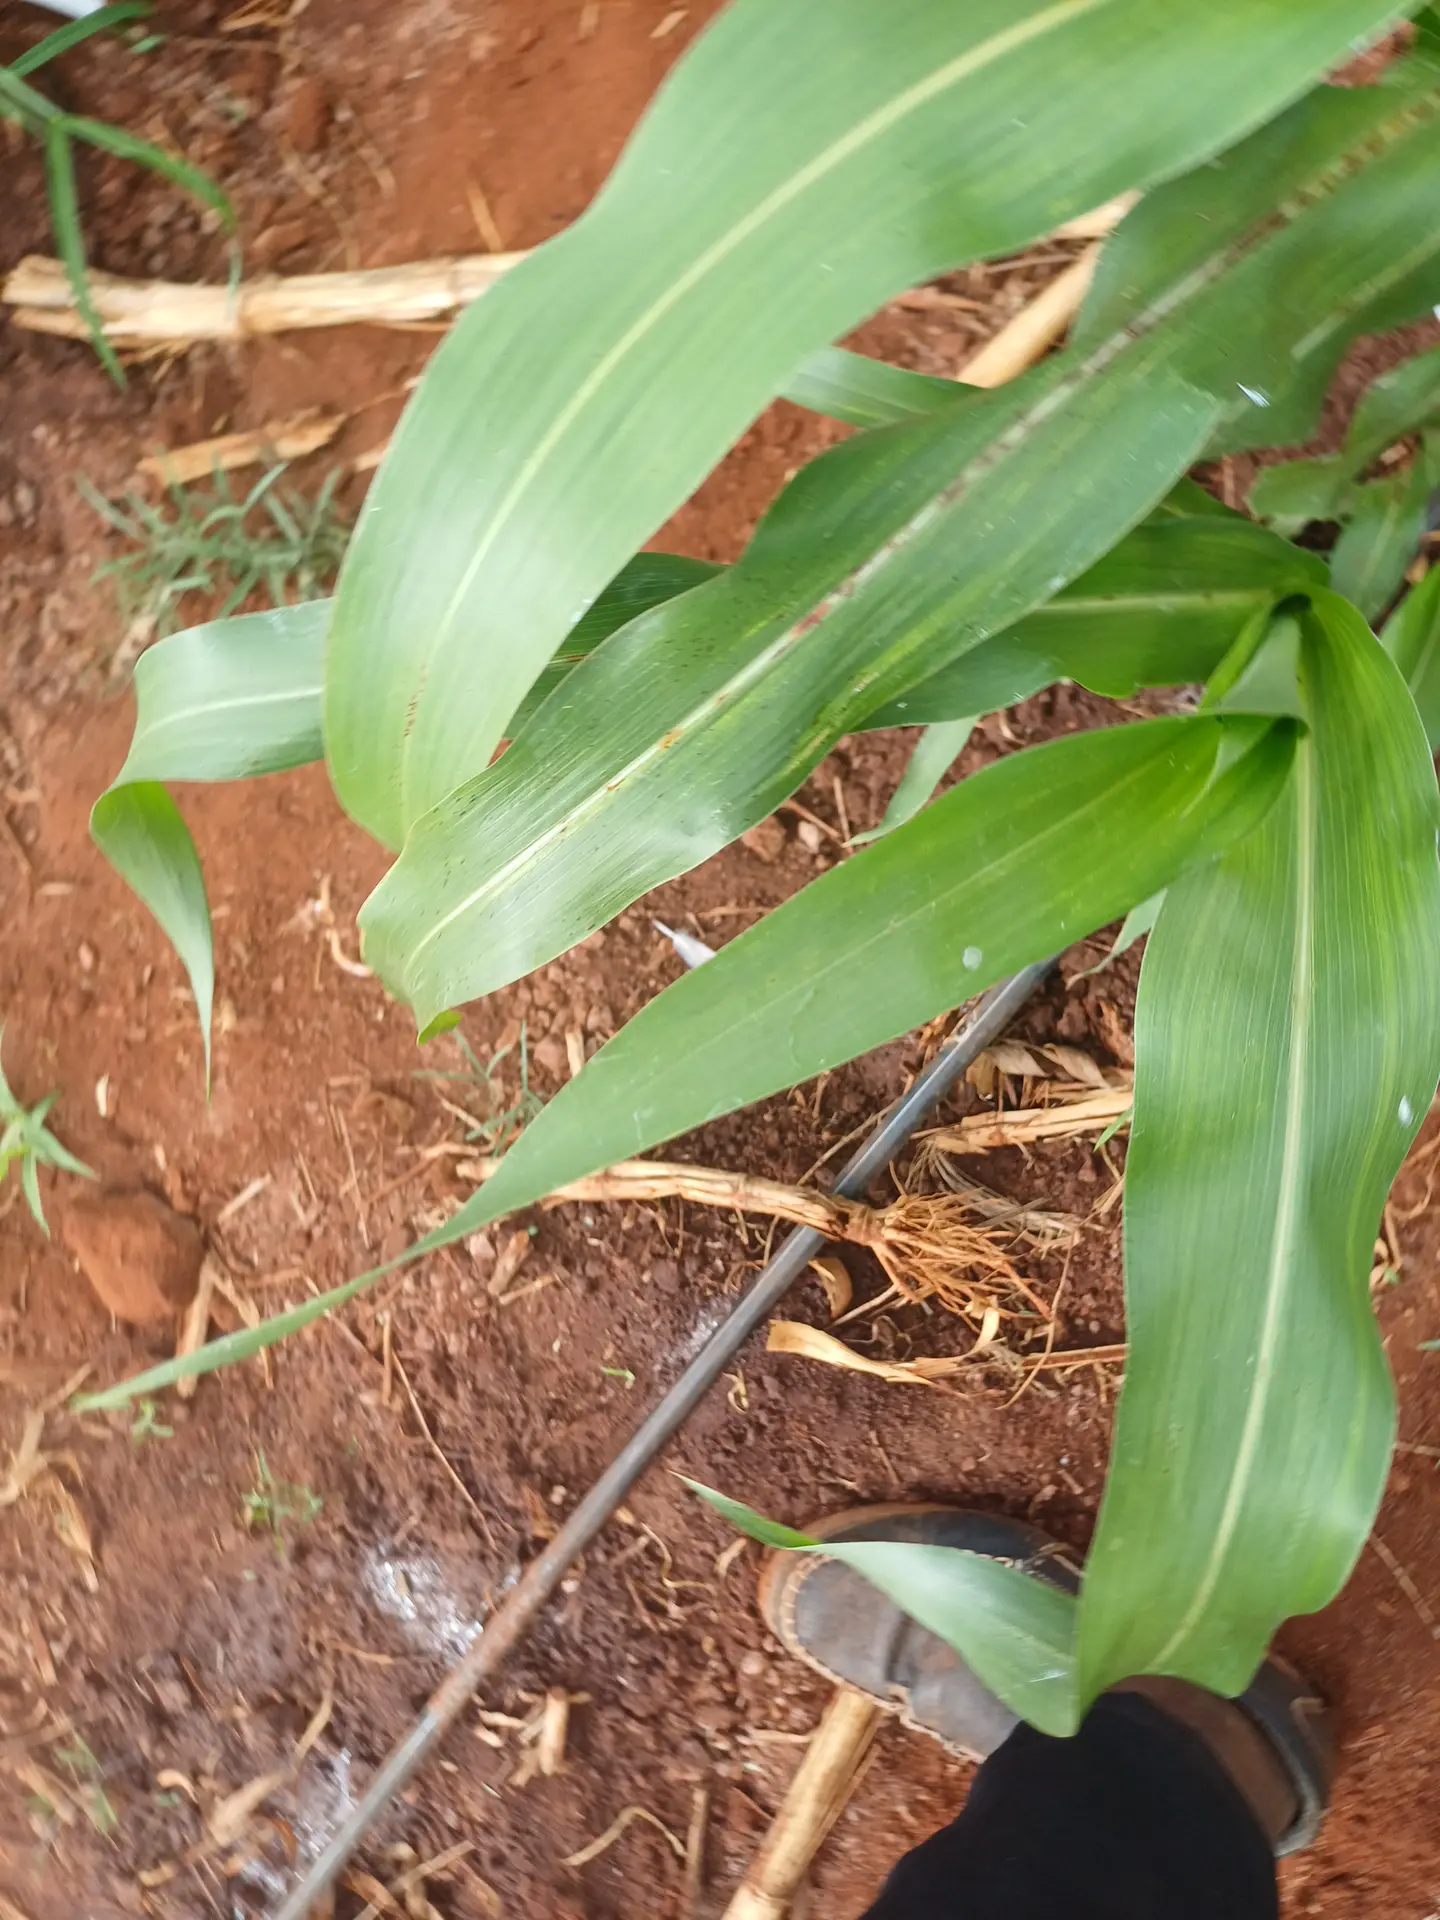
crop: sorghum
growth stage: vegetative
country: Kenya
